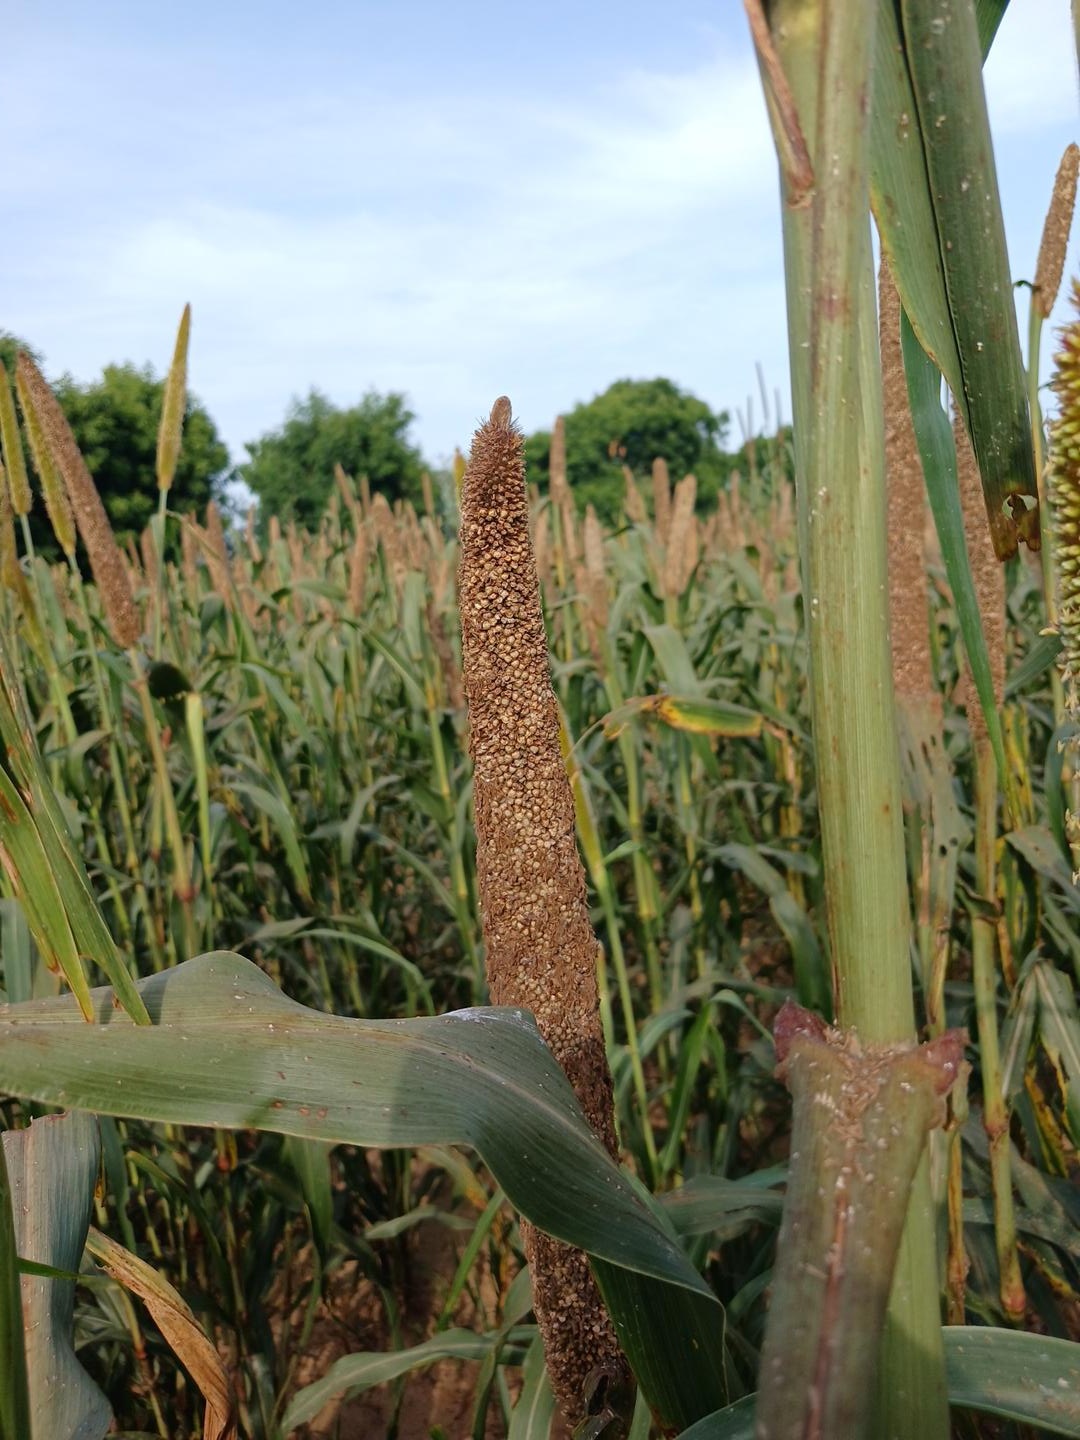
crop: pearl millet
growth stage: maturity
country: Senegal
